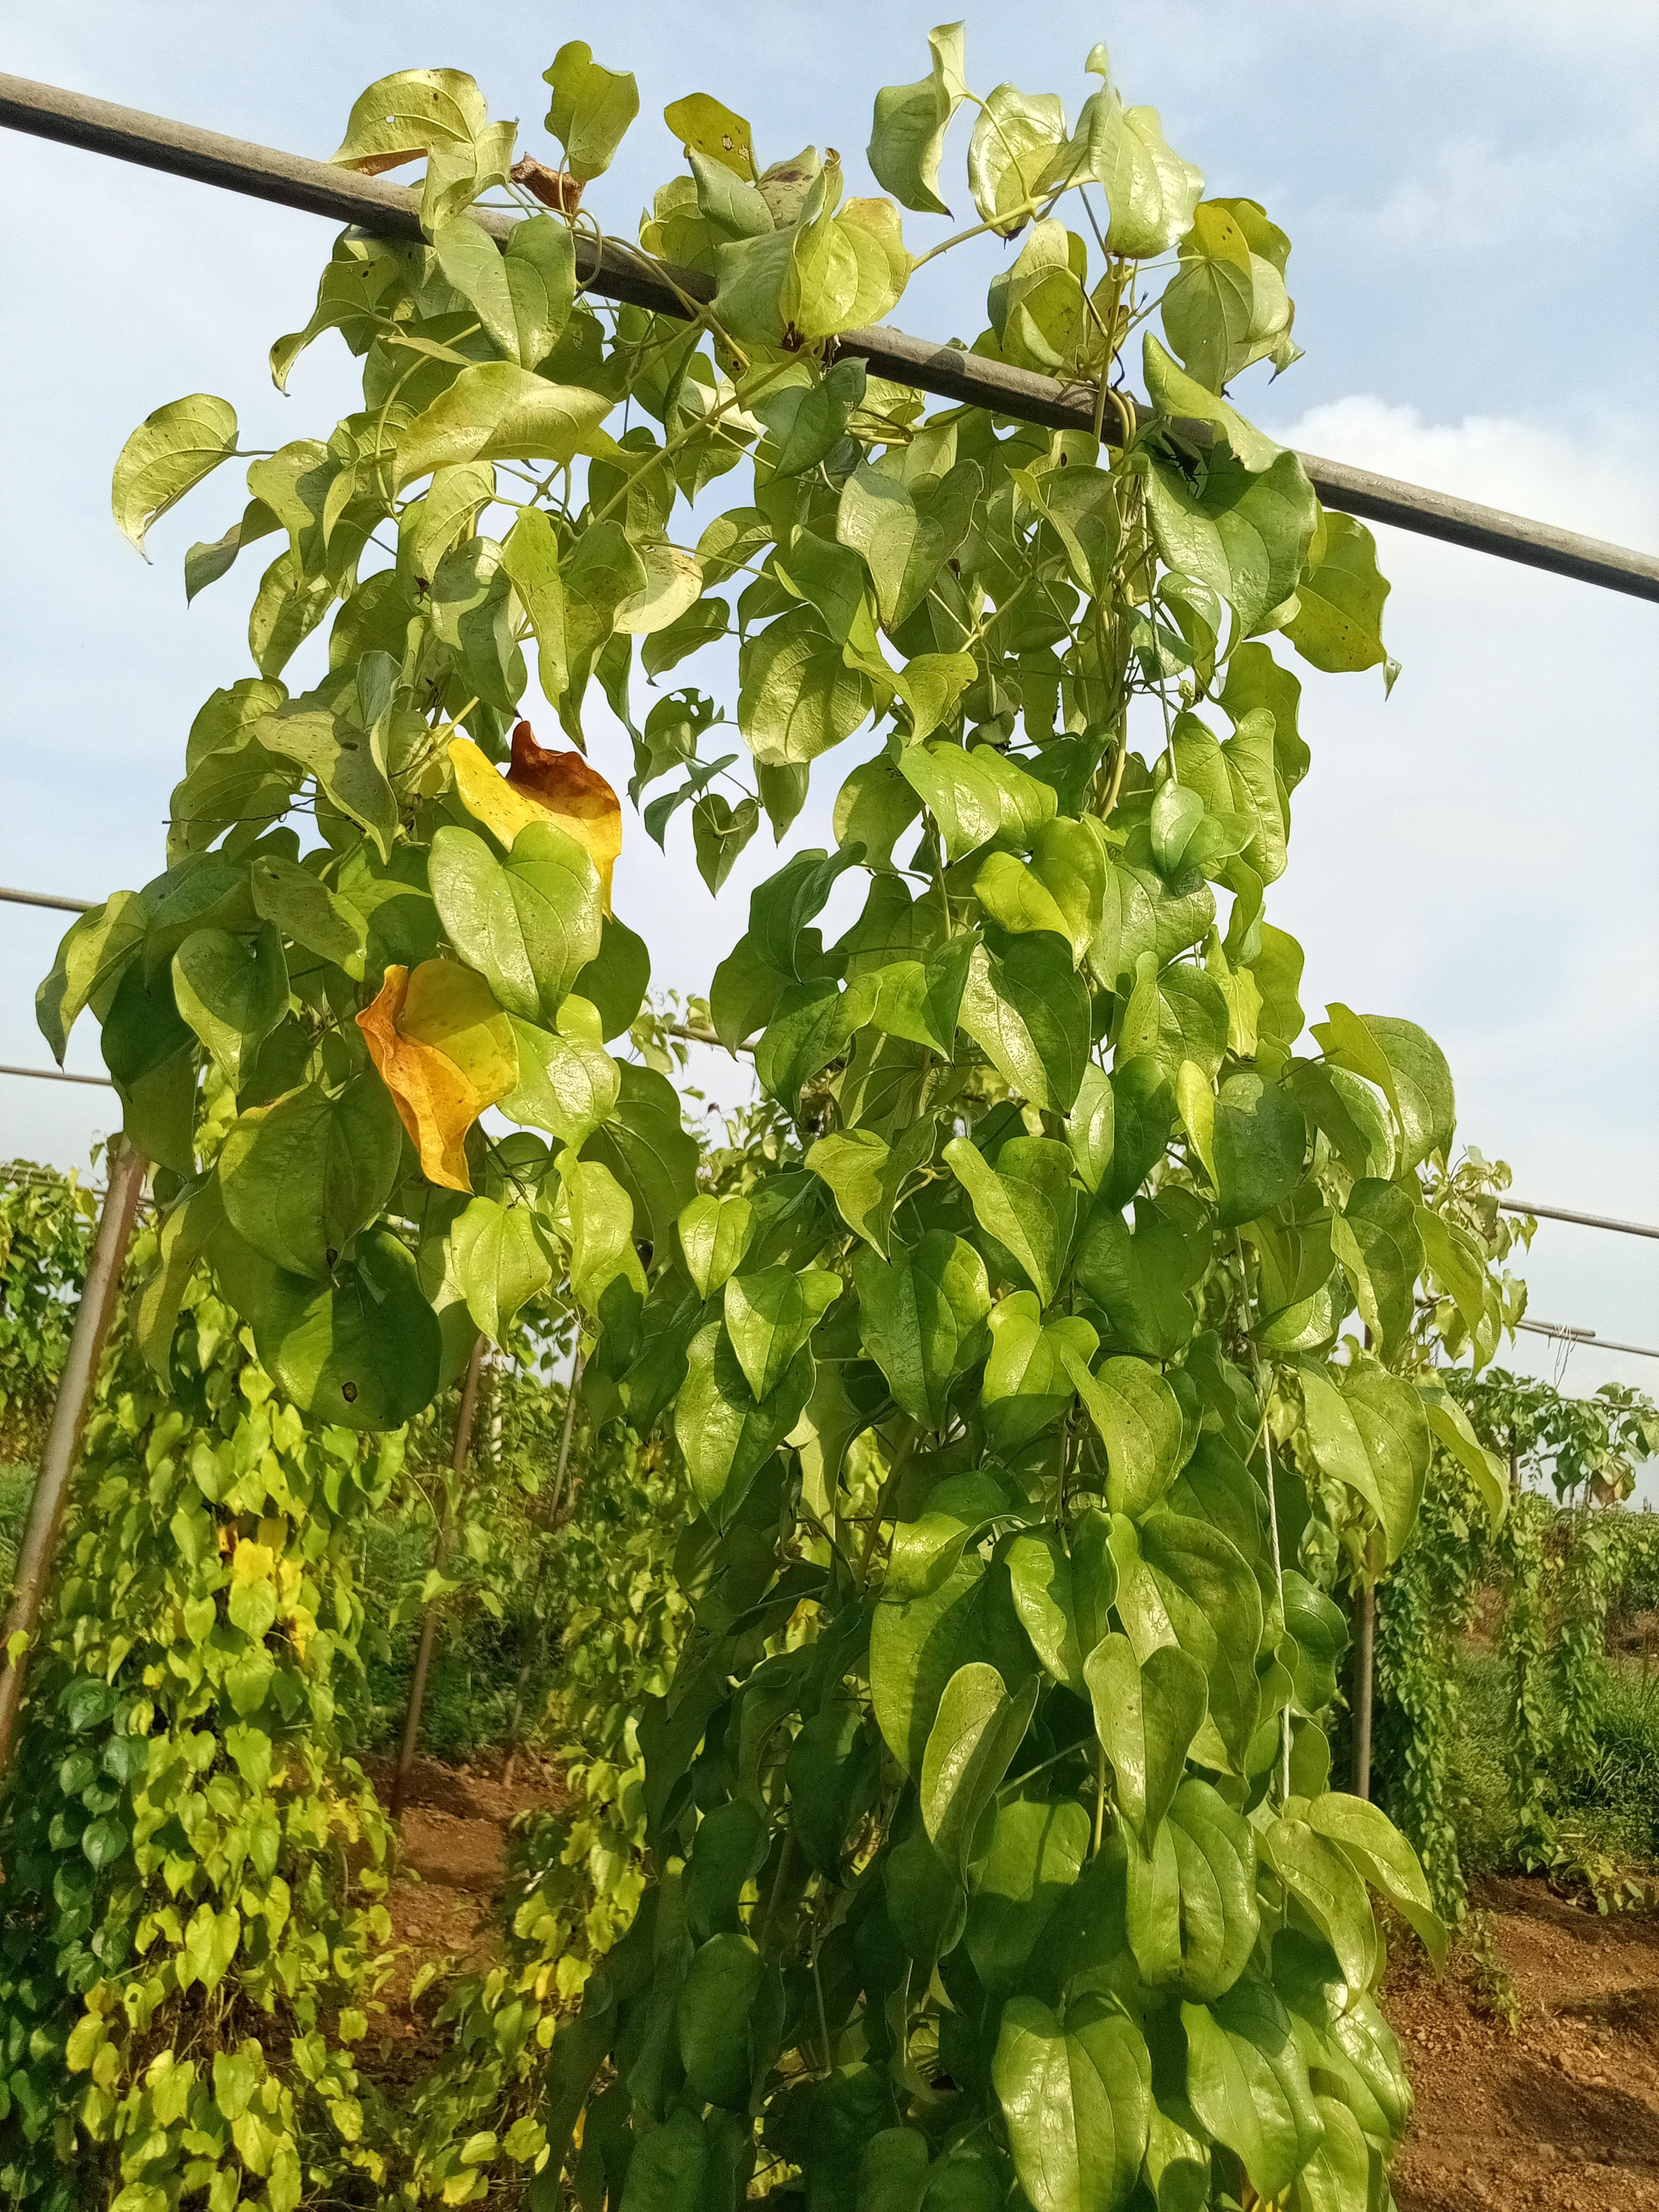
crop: yam
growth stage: maturity
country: Nigeria
